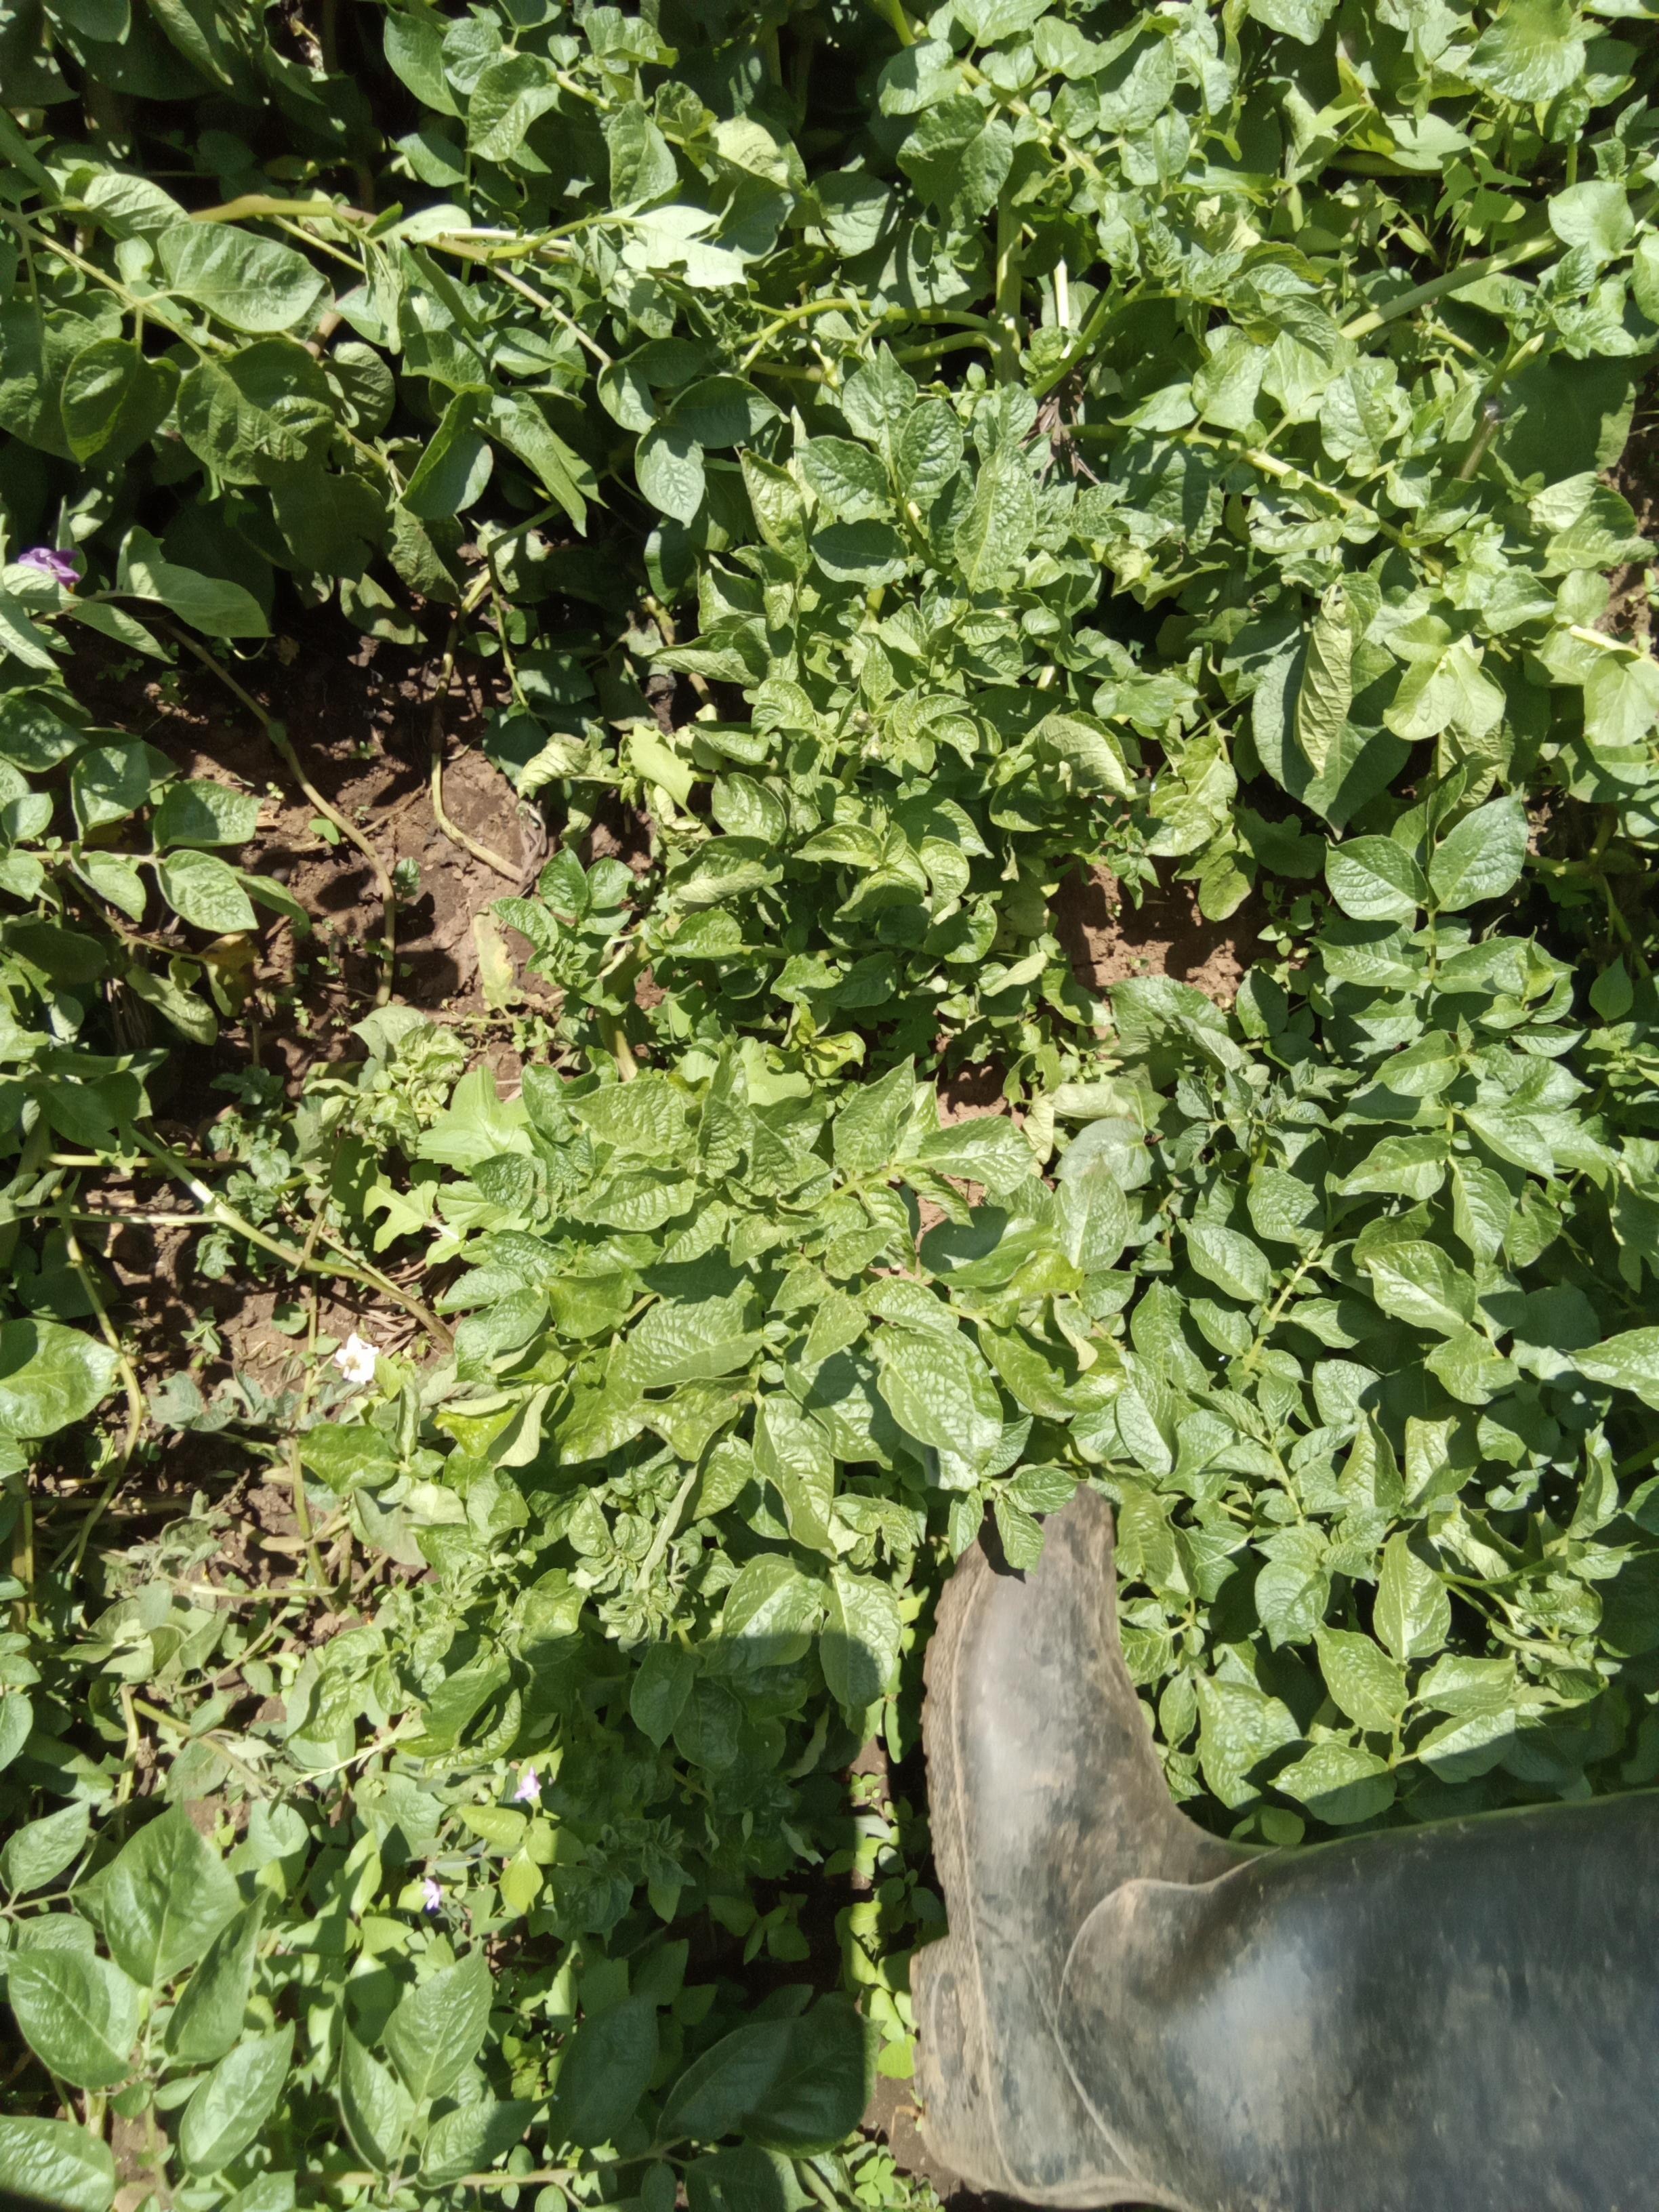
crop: potato
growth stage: flowering
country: Kenya
